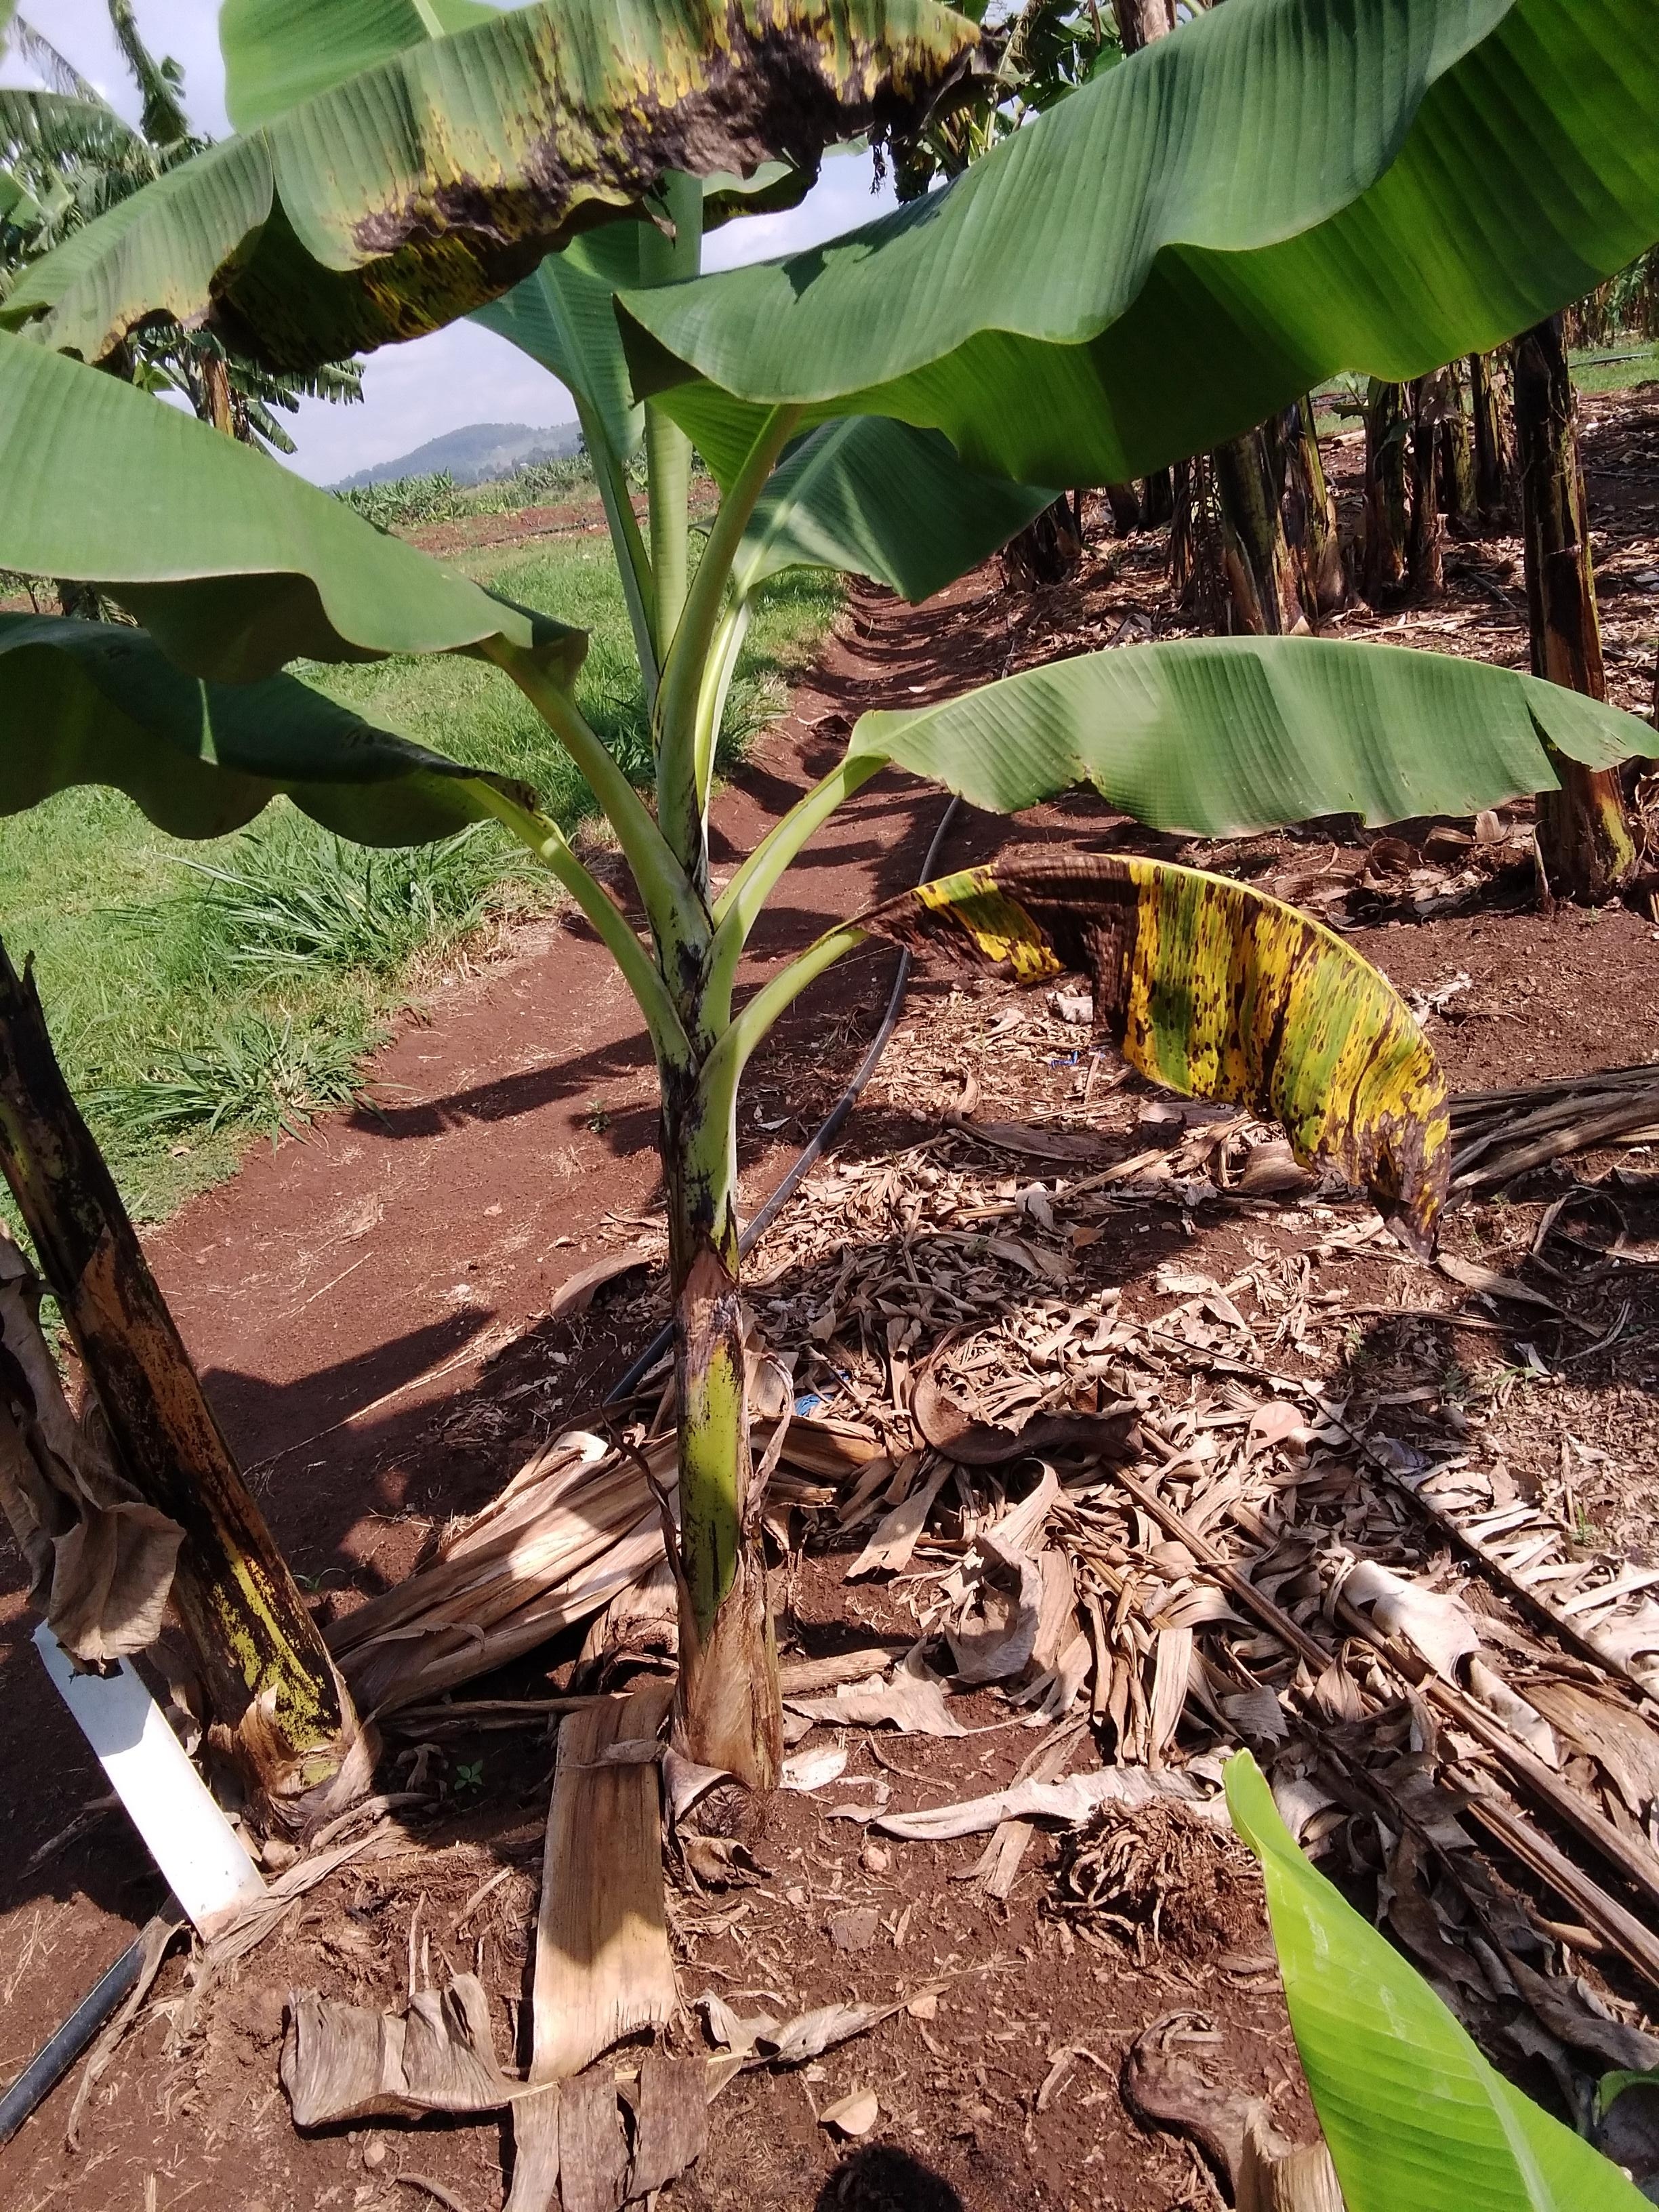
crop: banana
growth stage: vegetative
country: Tanzania
